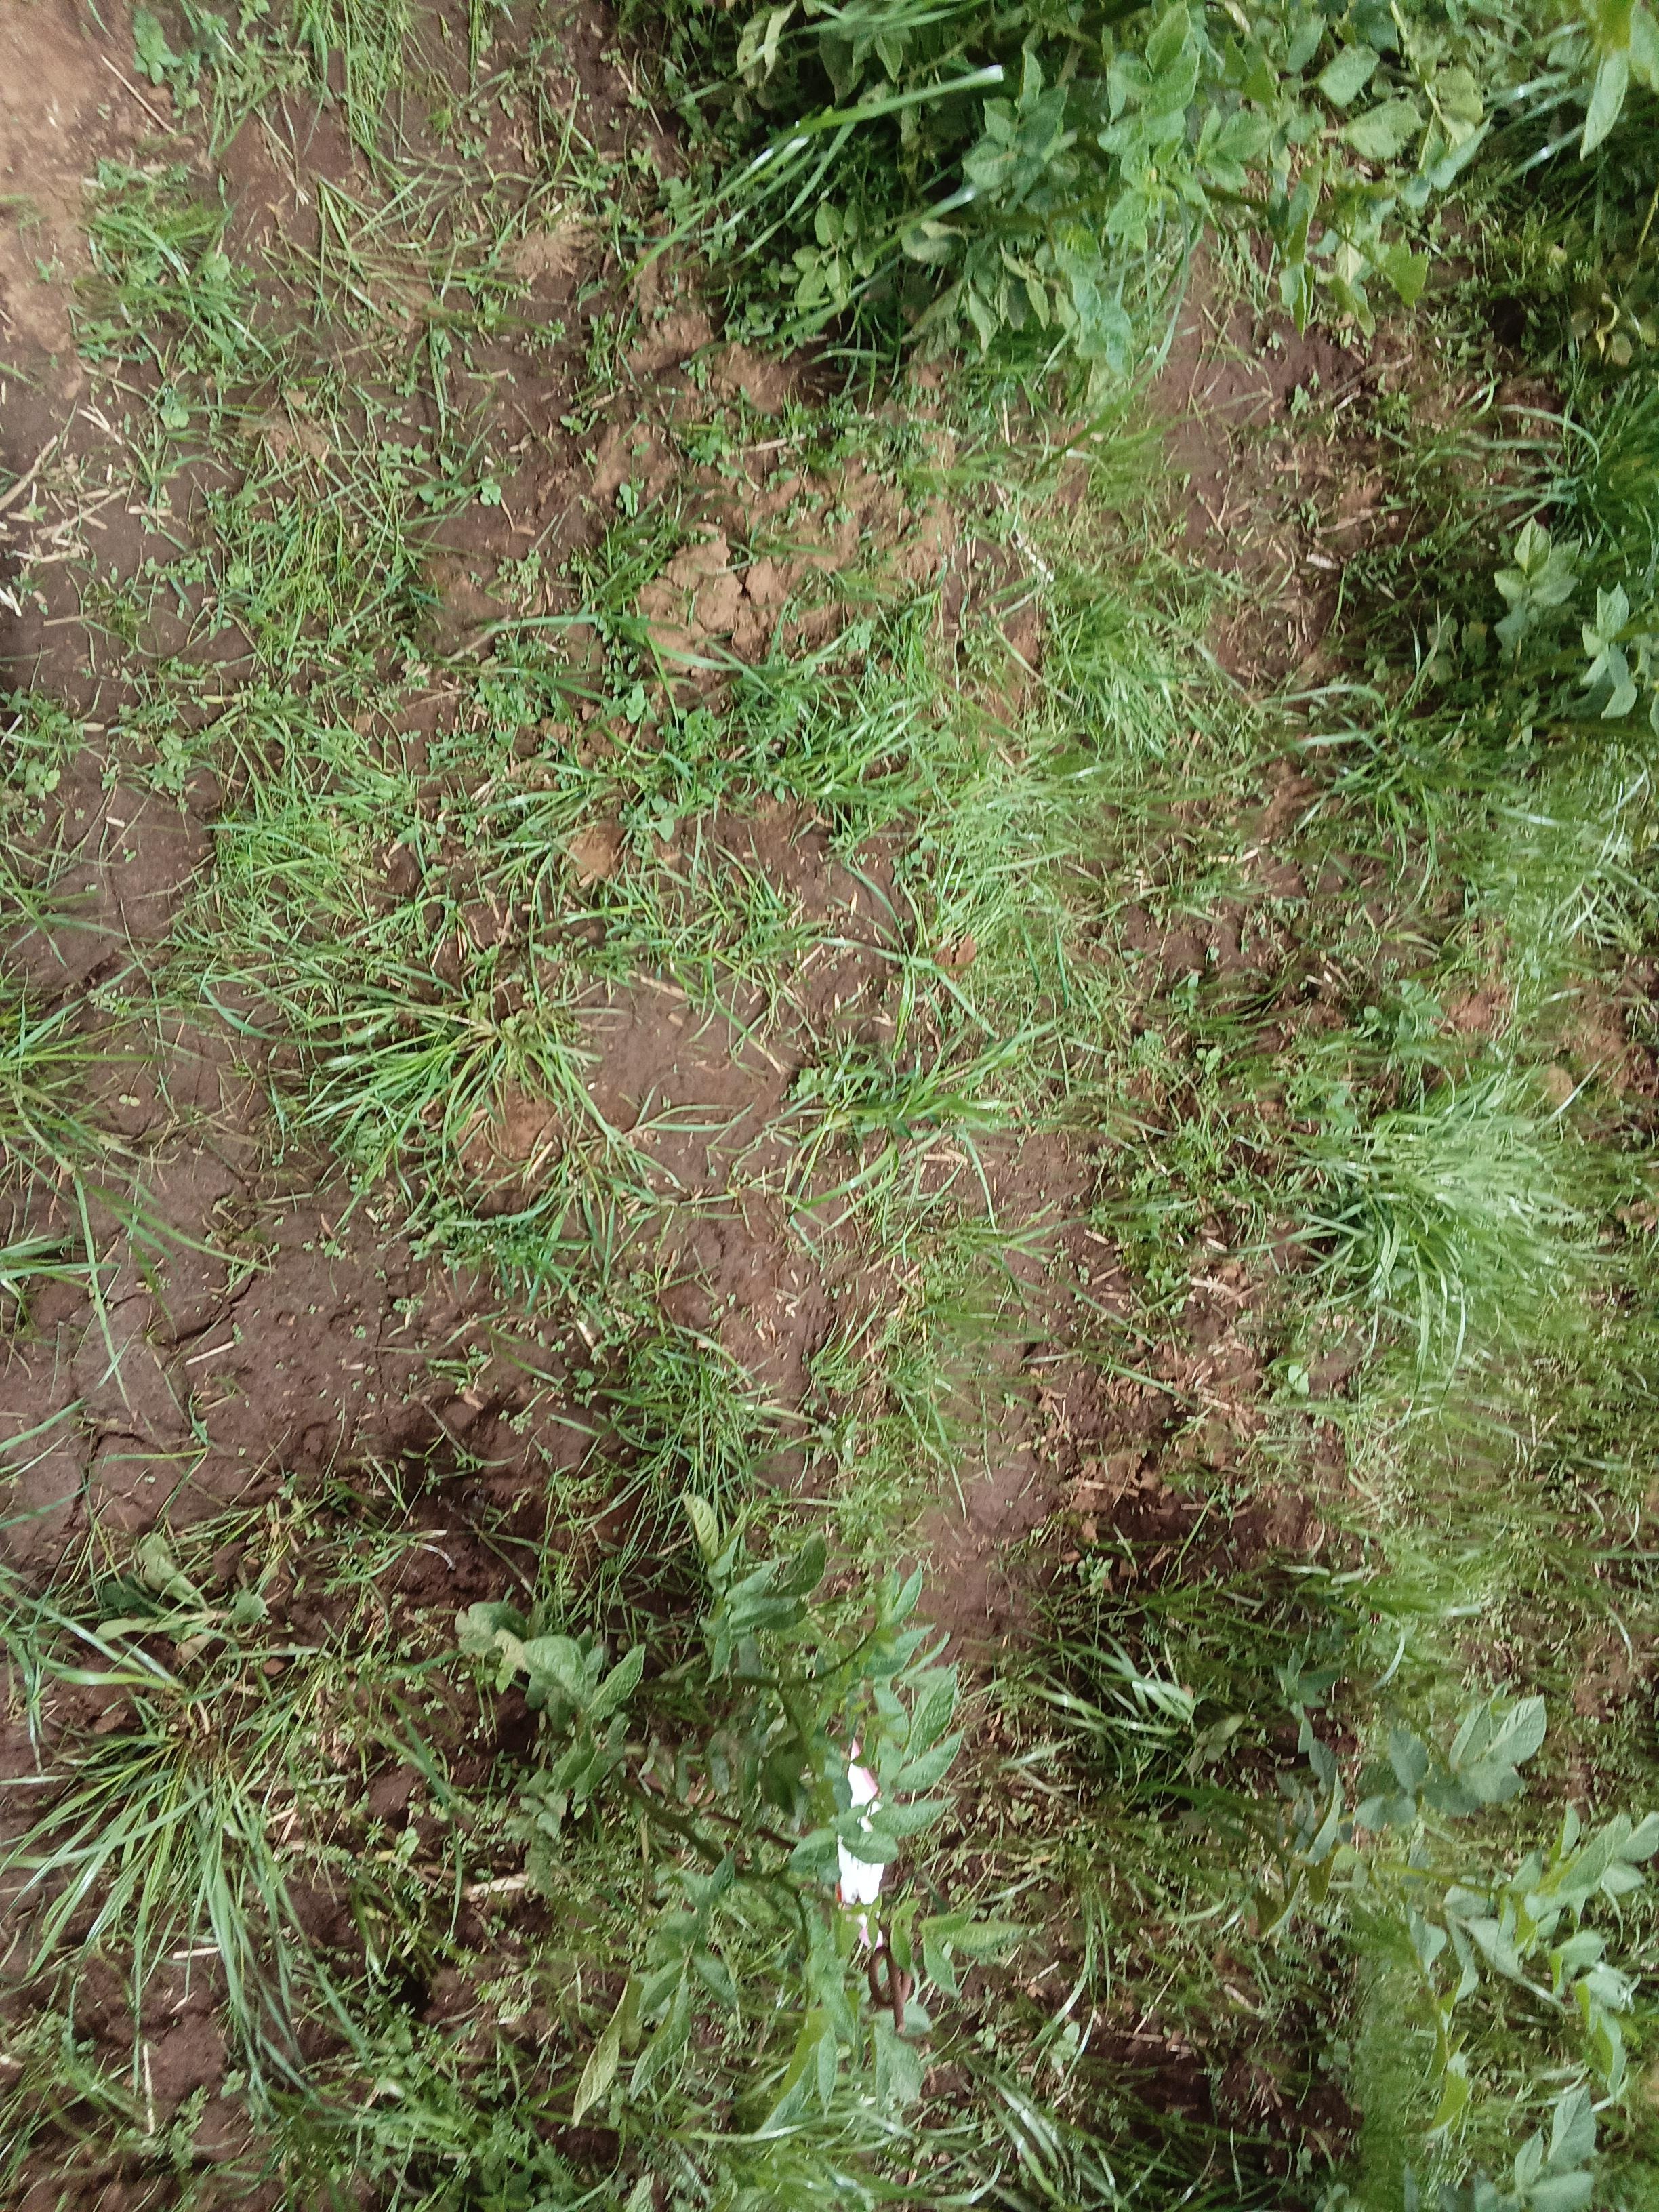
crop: potato
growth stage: maturity
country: Kenya
